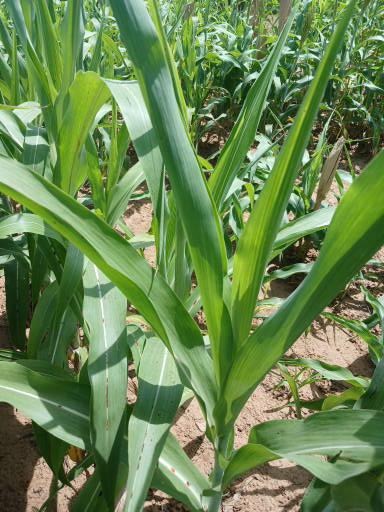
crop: sorghum
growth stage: vegetative
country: Senegal
